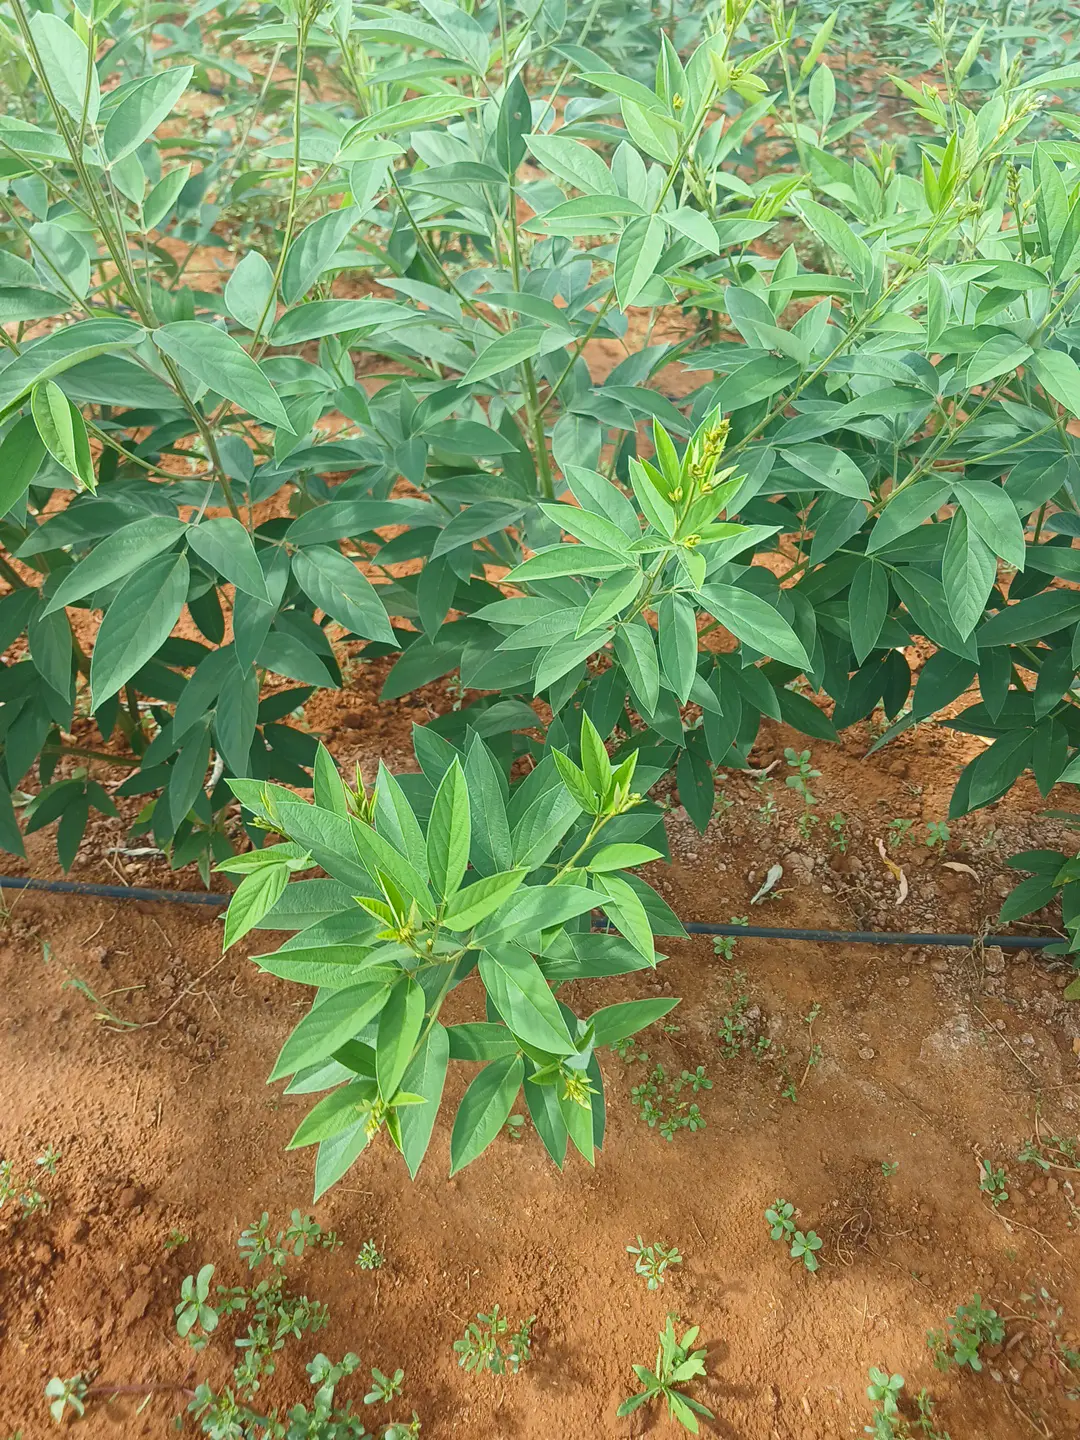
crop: pigeonpea
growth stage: vegetative
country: Kenya
